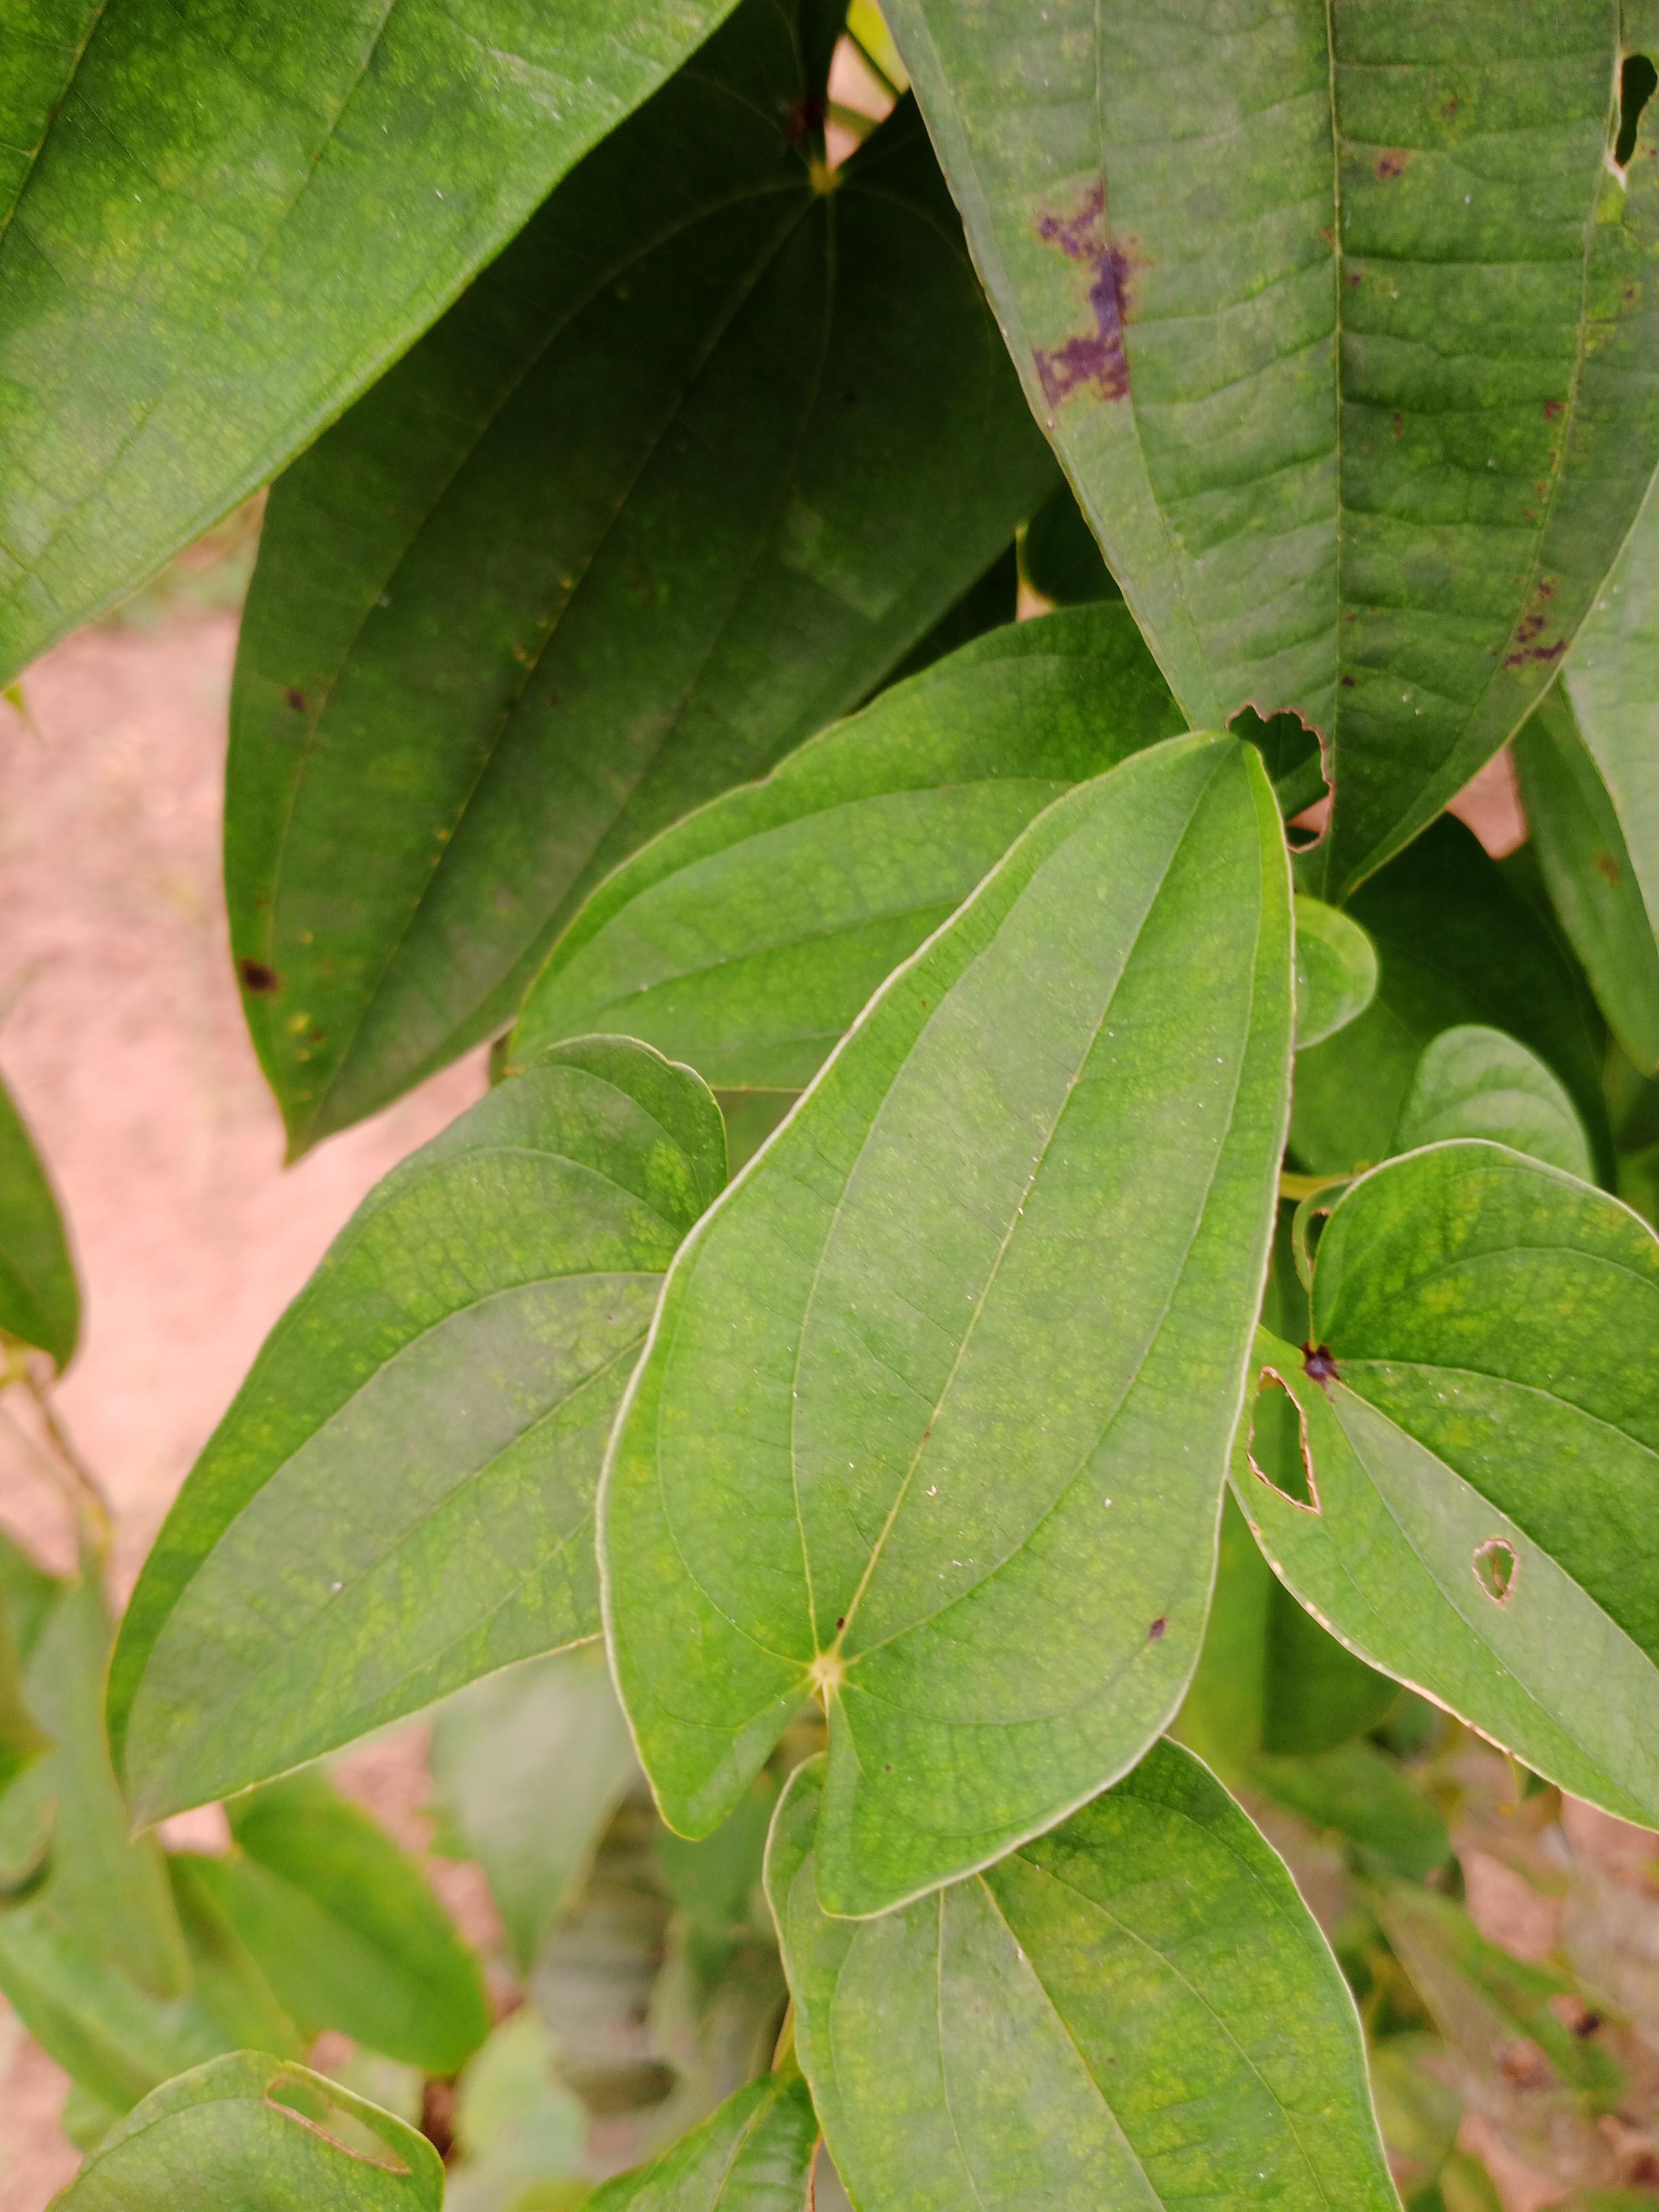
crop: yam
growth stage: vegetative
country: Nigeria
